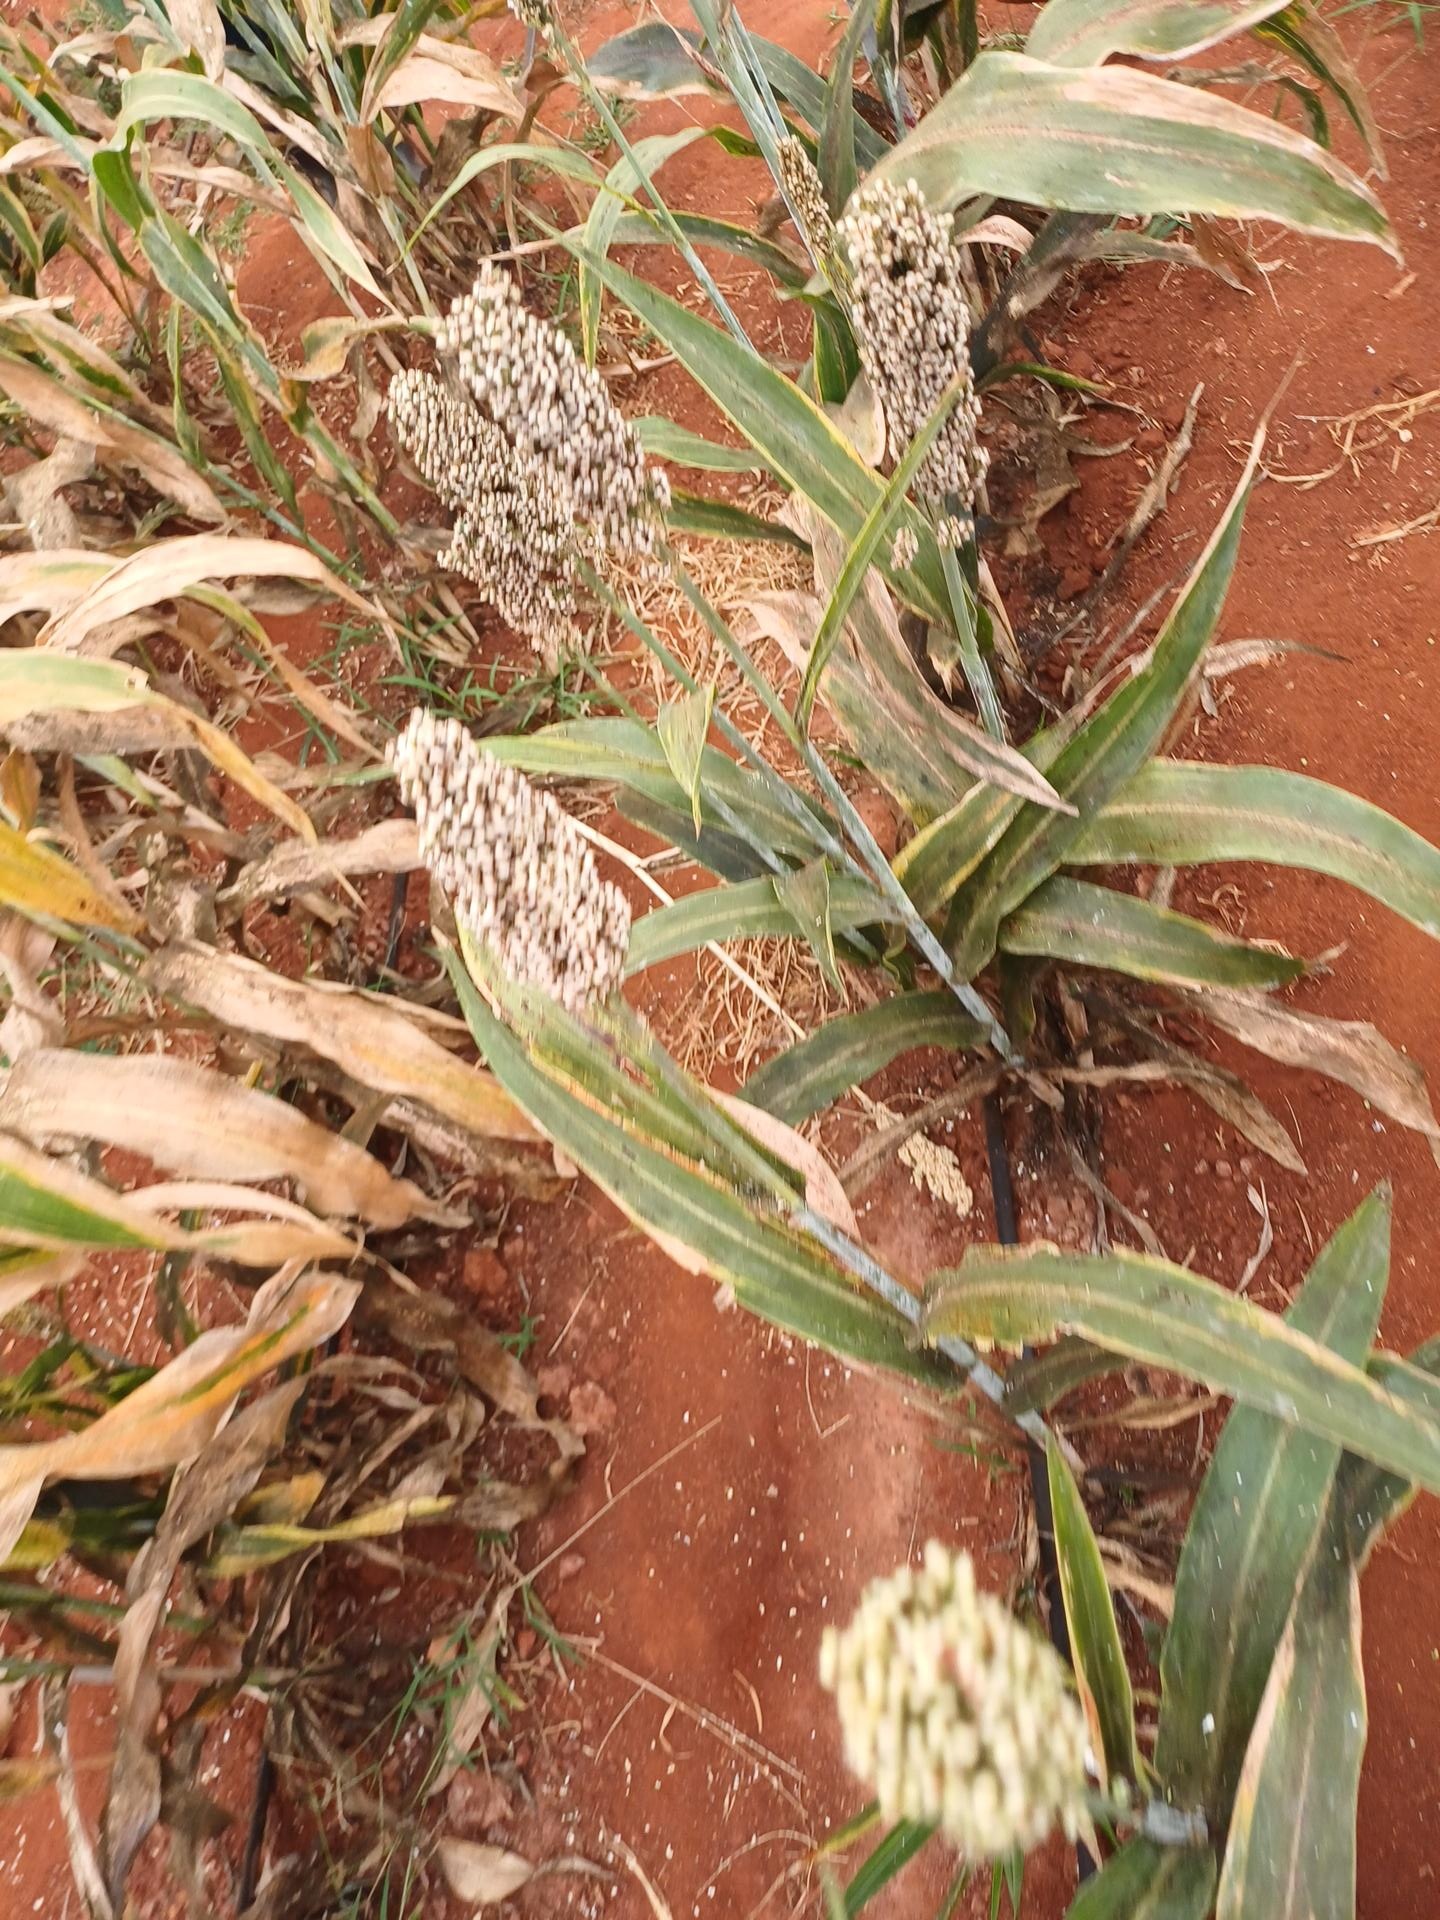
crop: sorghum
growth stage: maturity
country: Kenya
